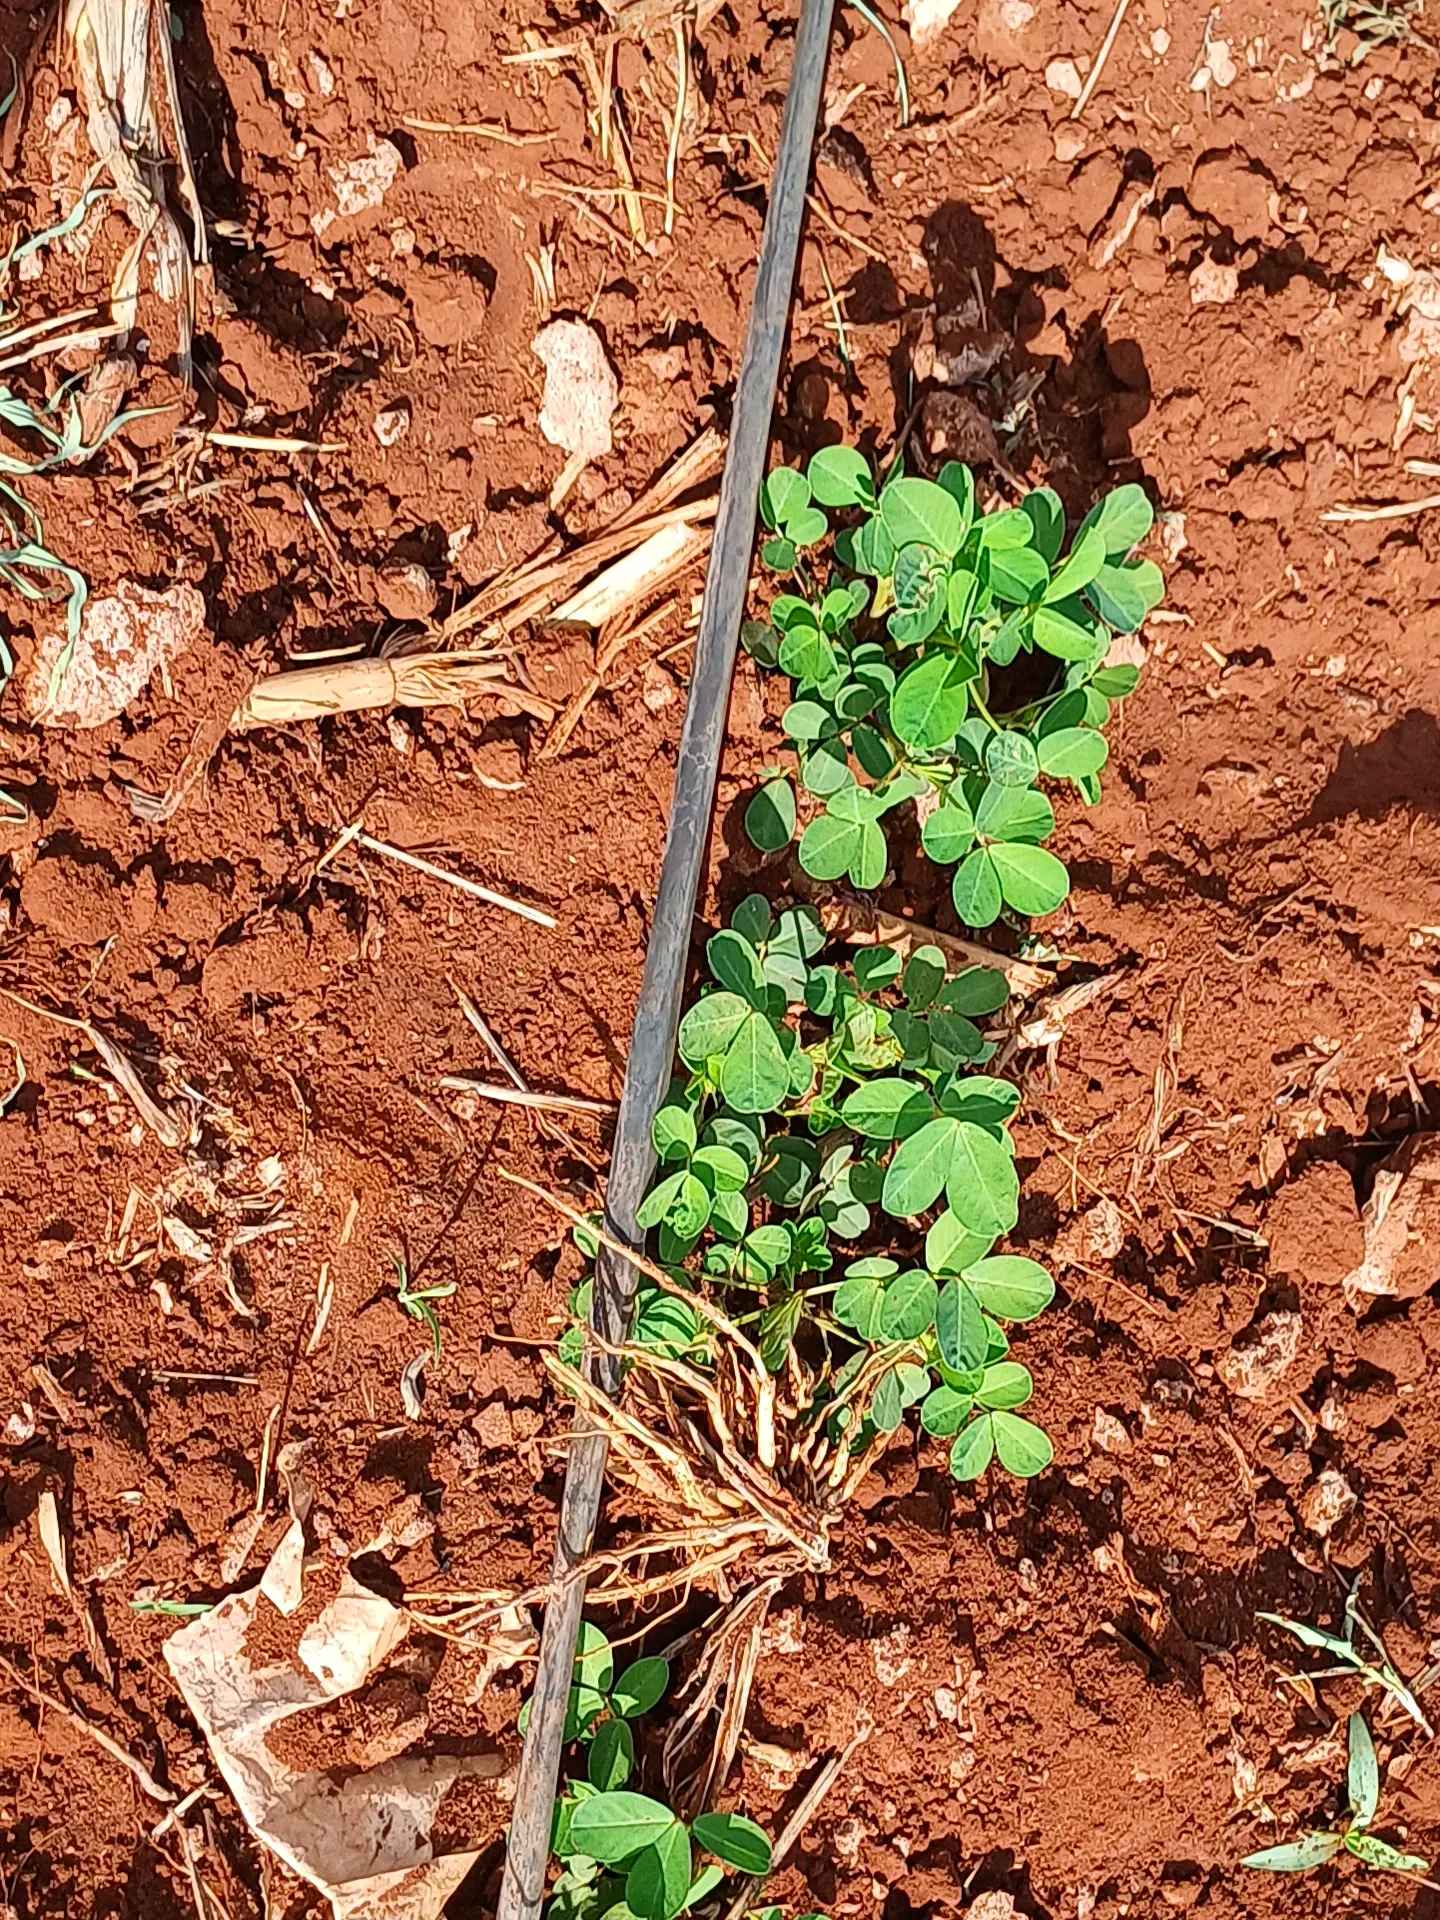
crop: groundnut
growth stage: vegetative
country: Kenya
